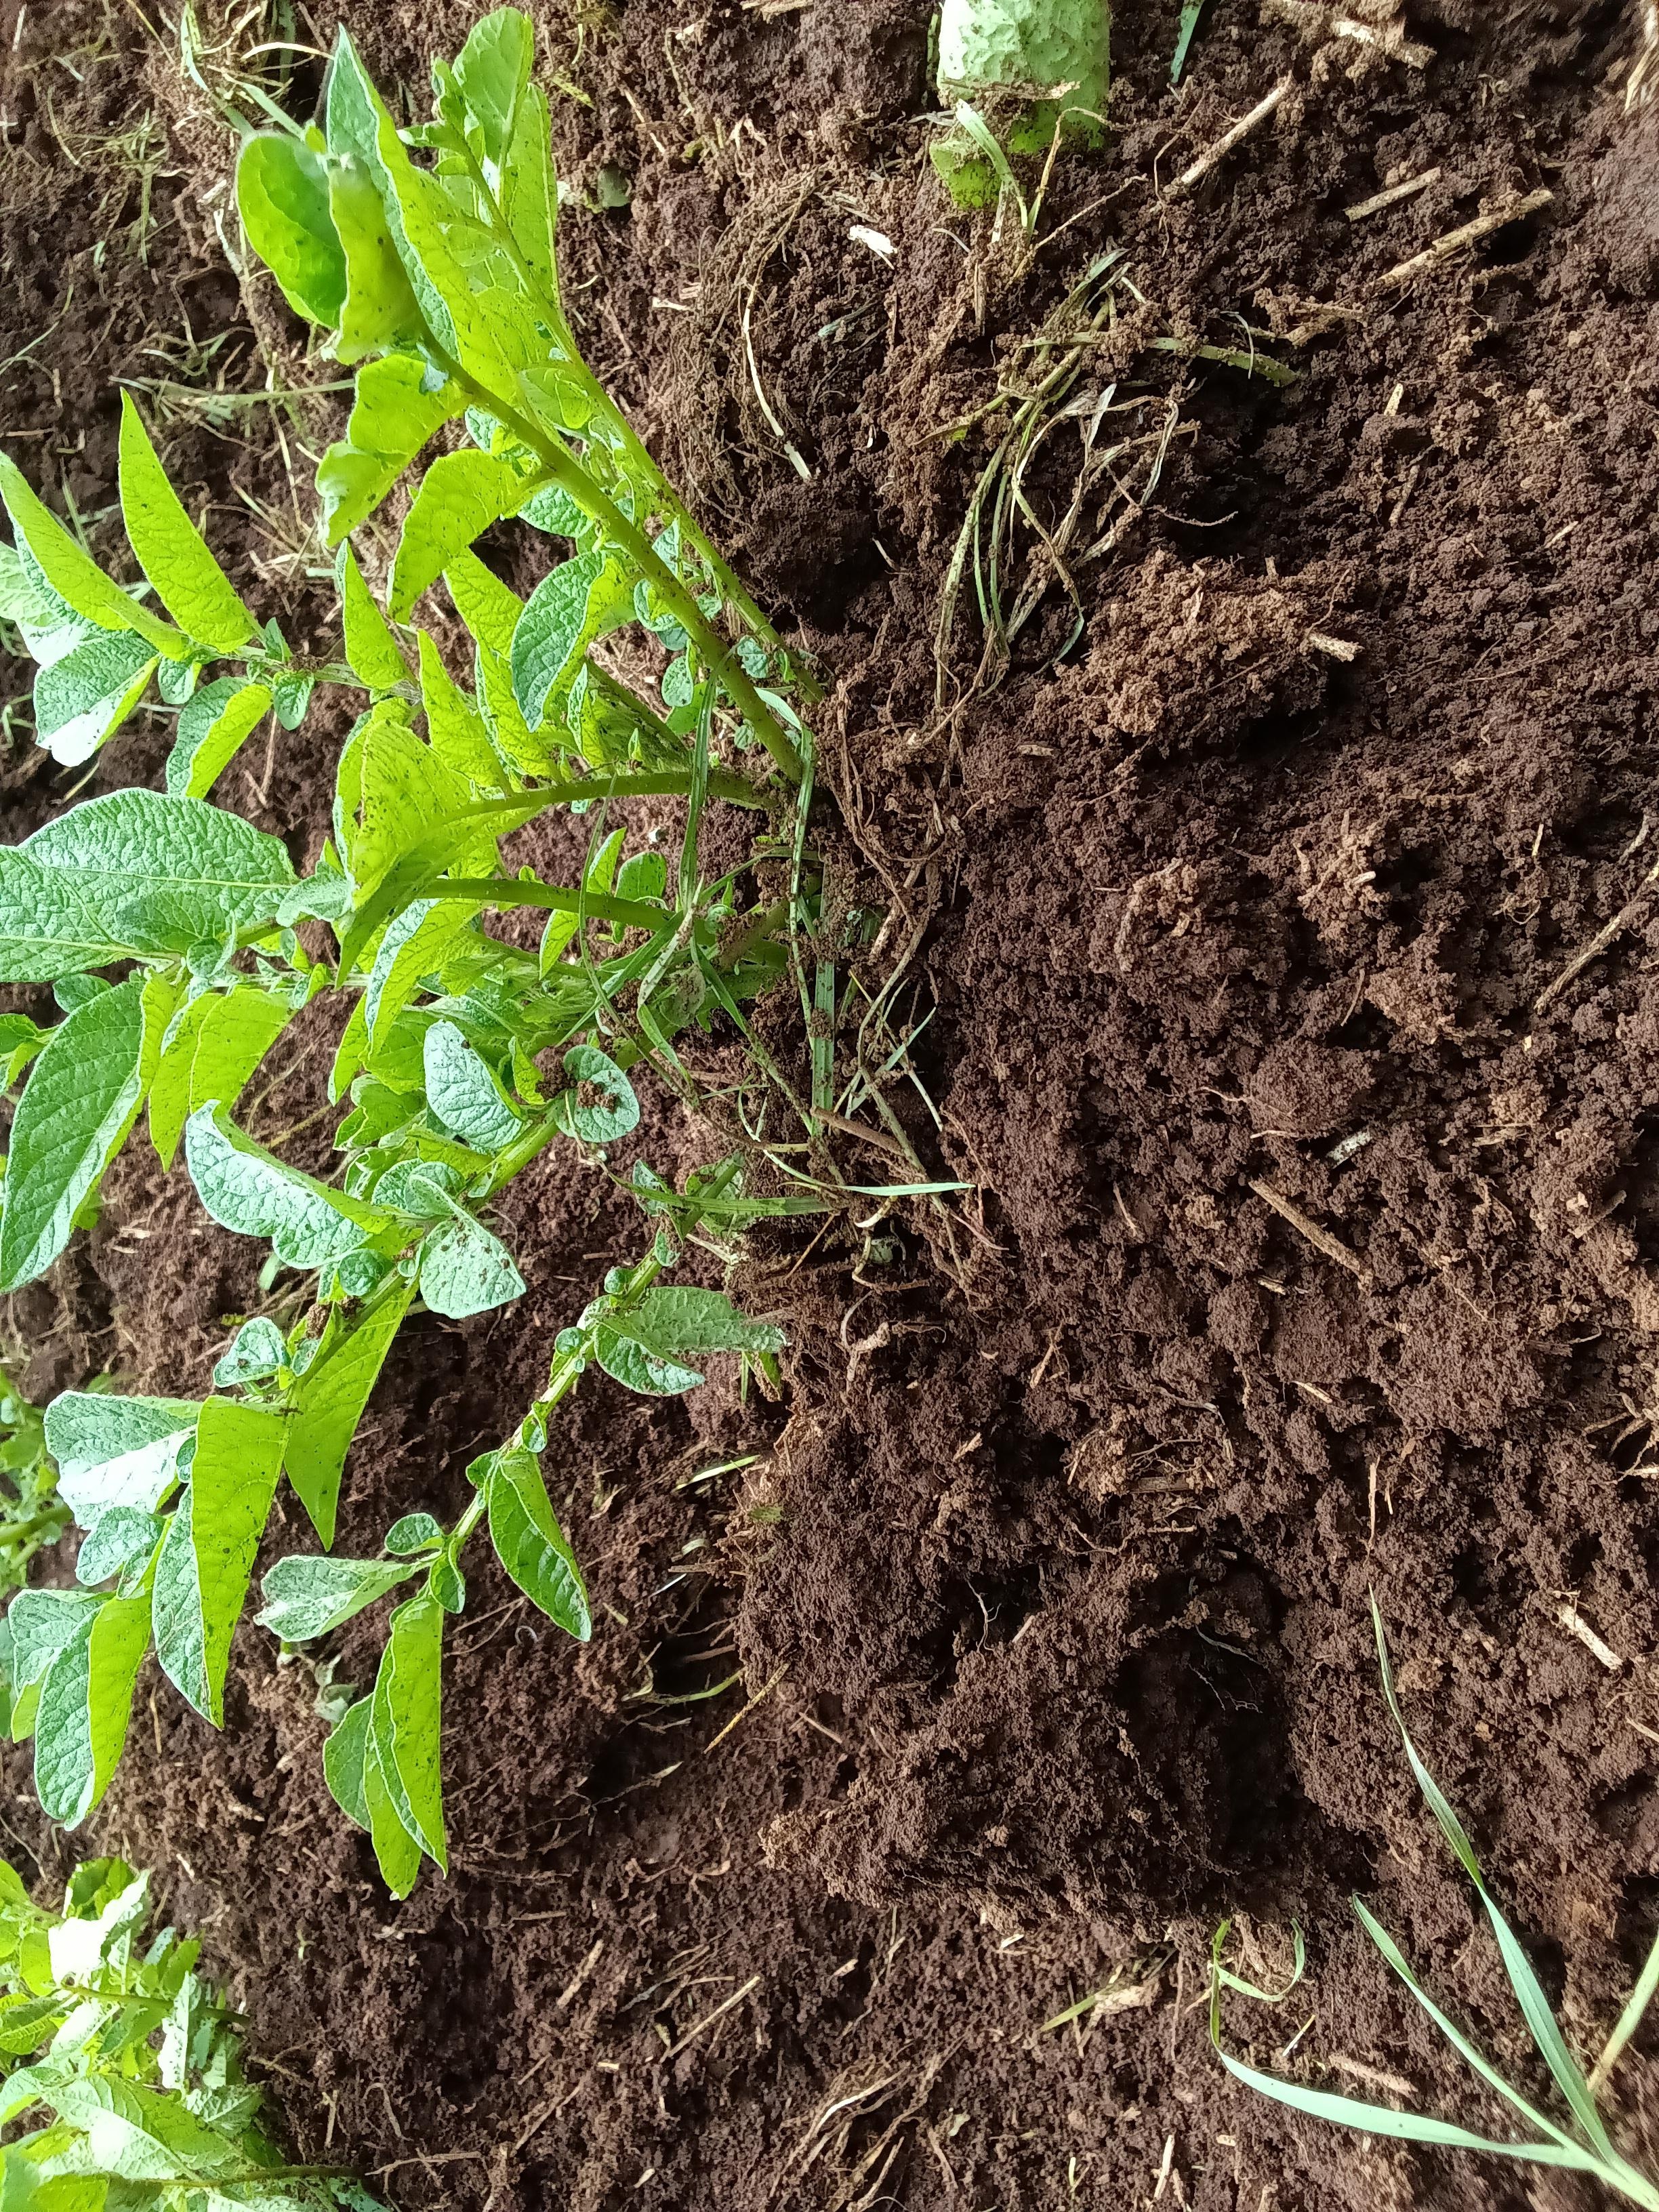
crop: potato
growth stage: vegetative
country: Kenya
